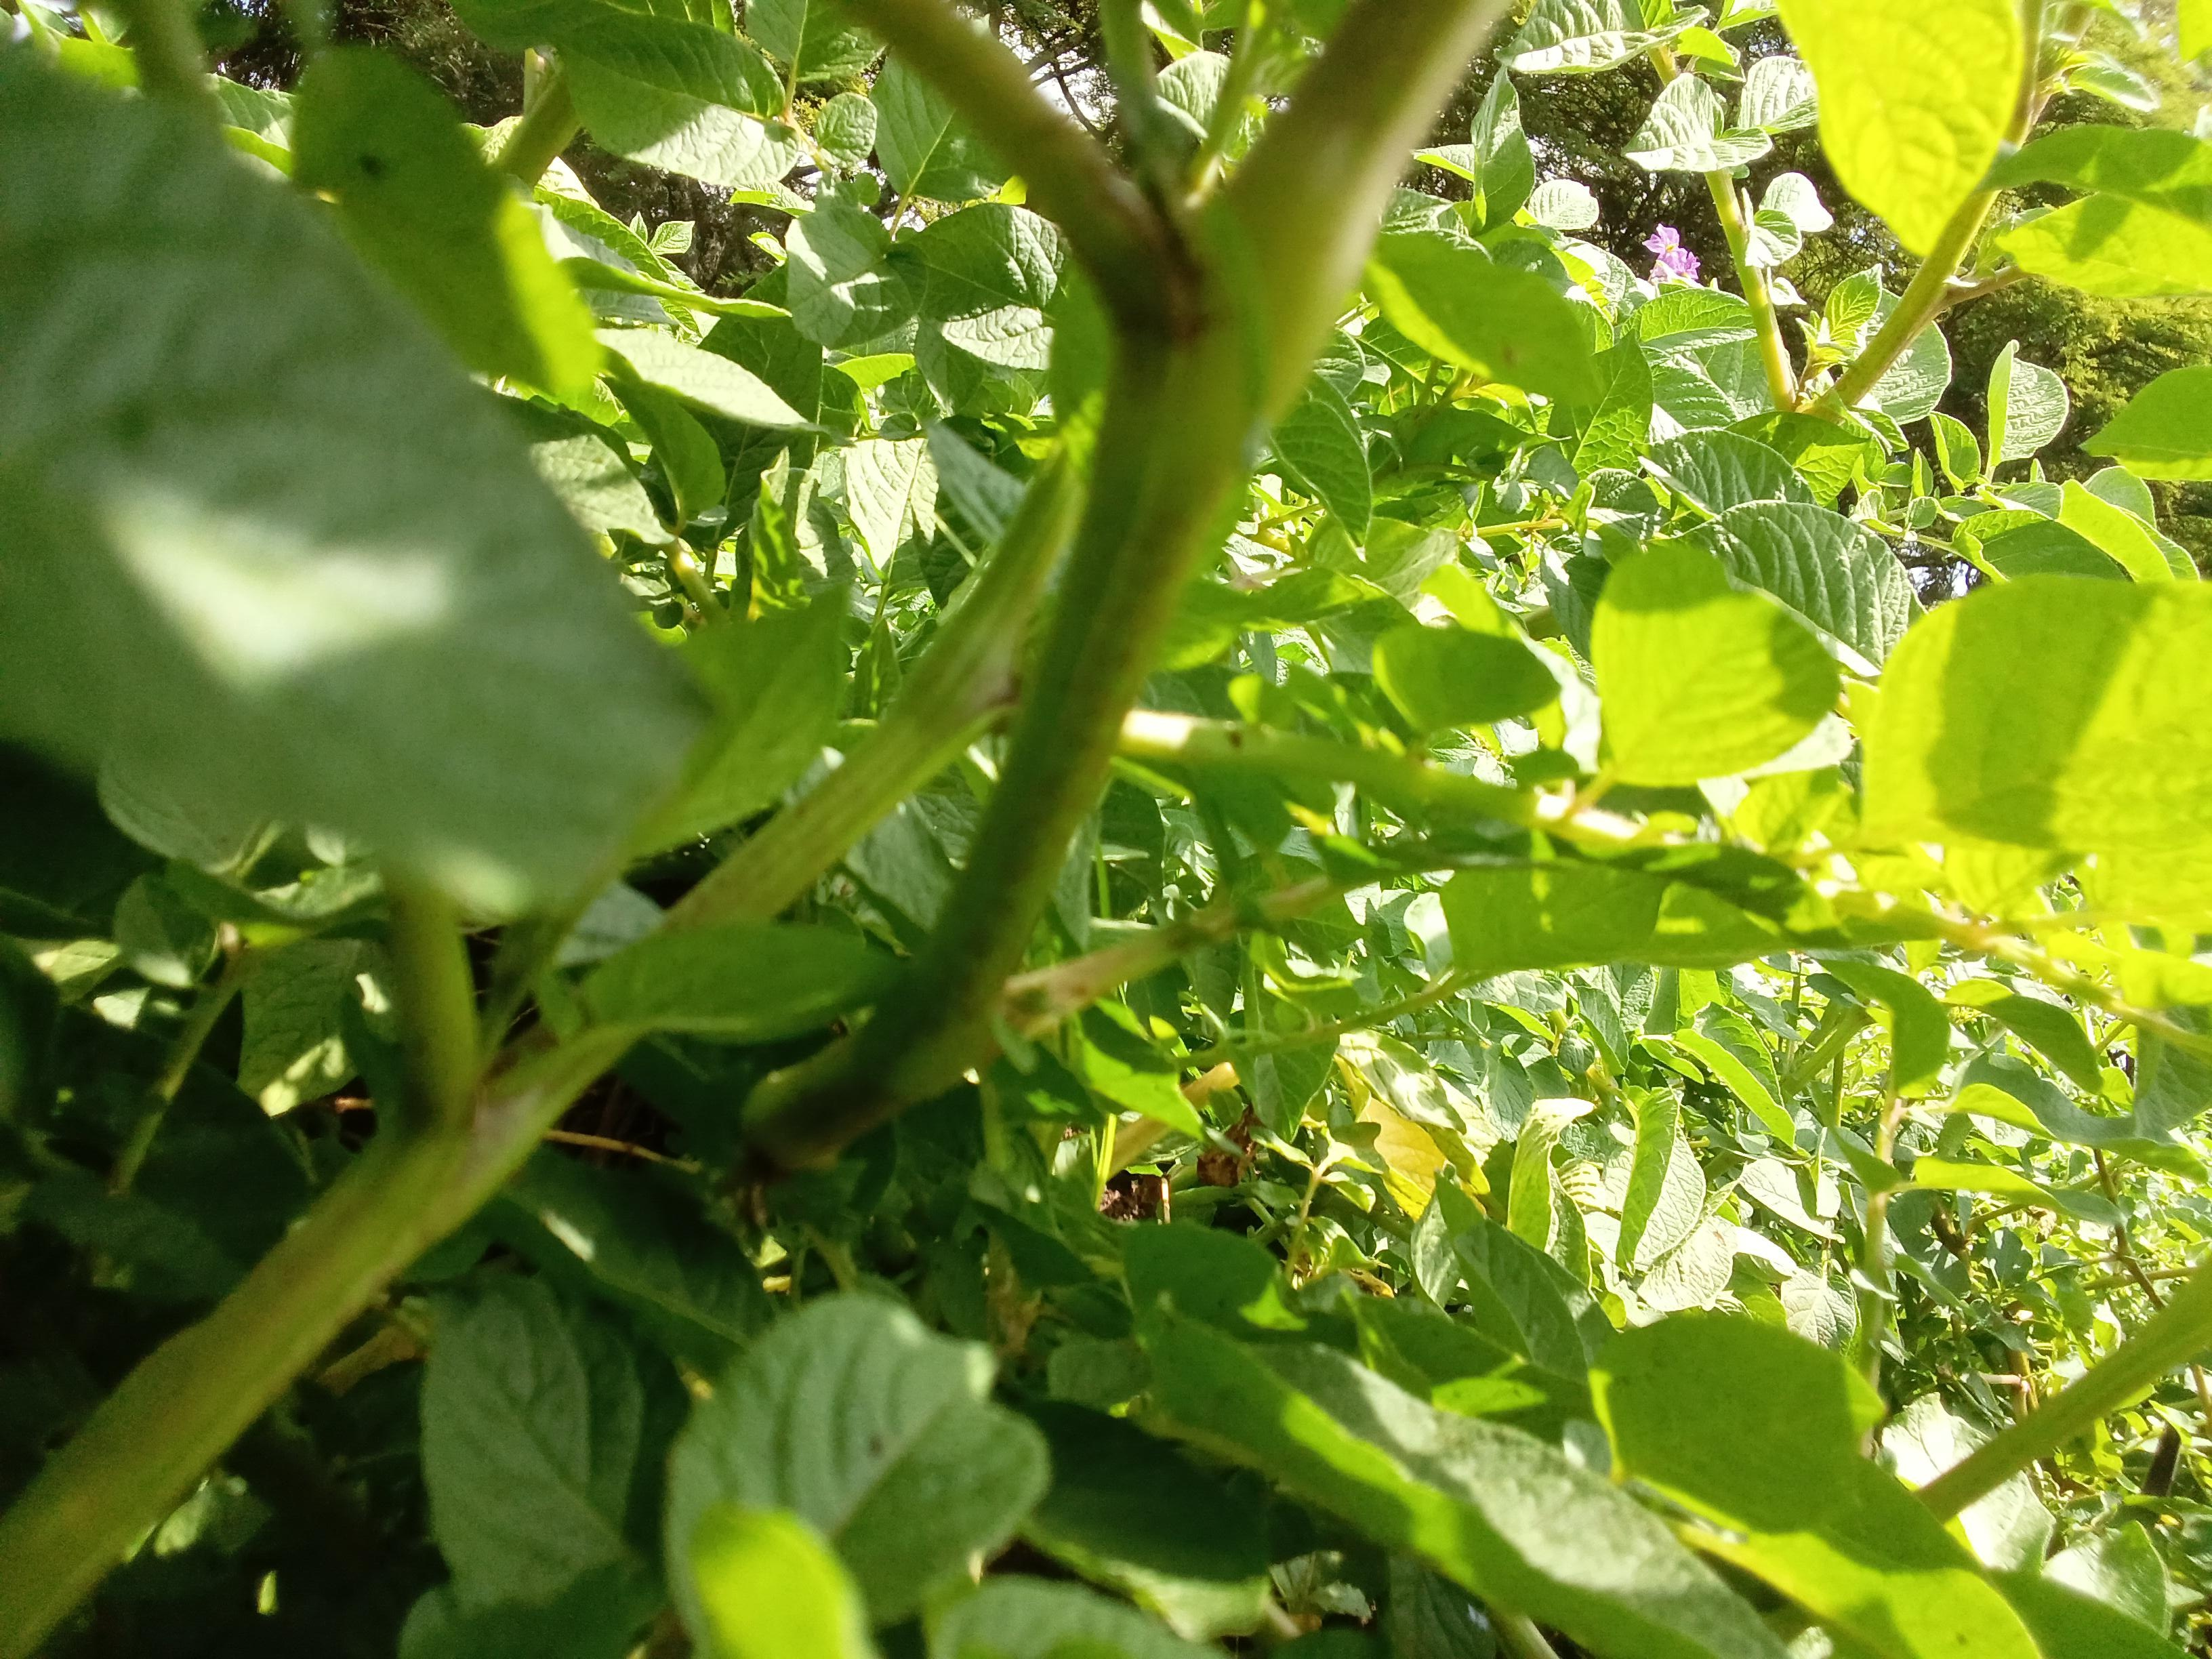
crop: potato
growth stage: flowering
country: Kenya
